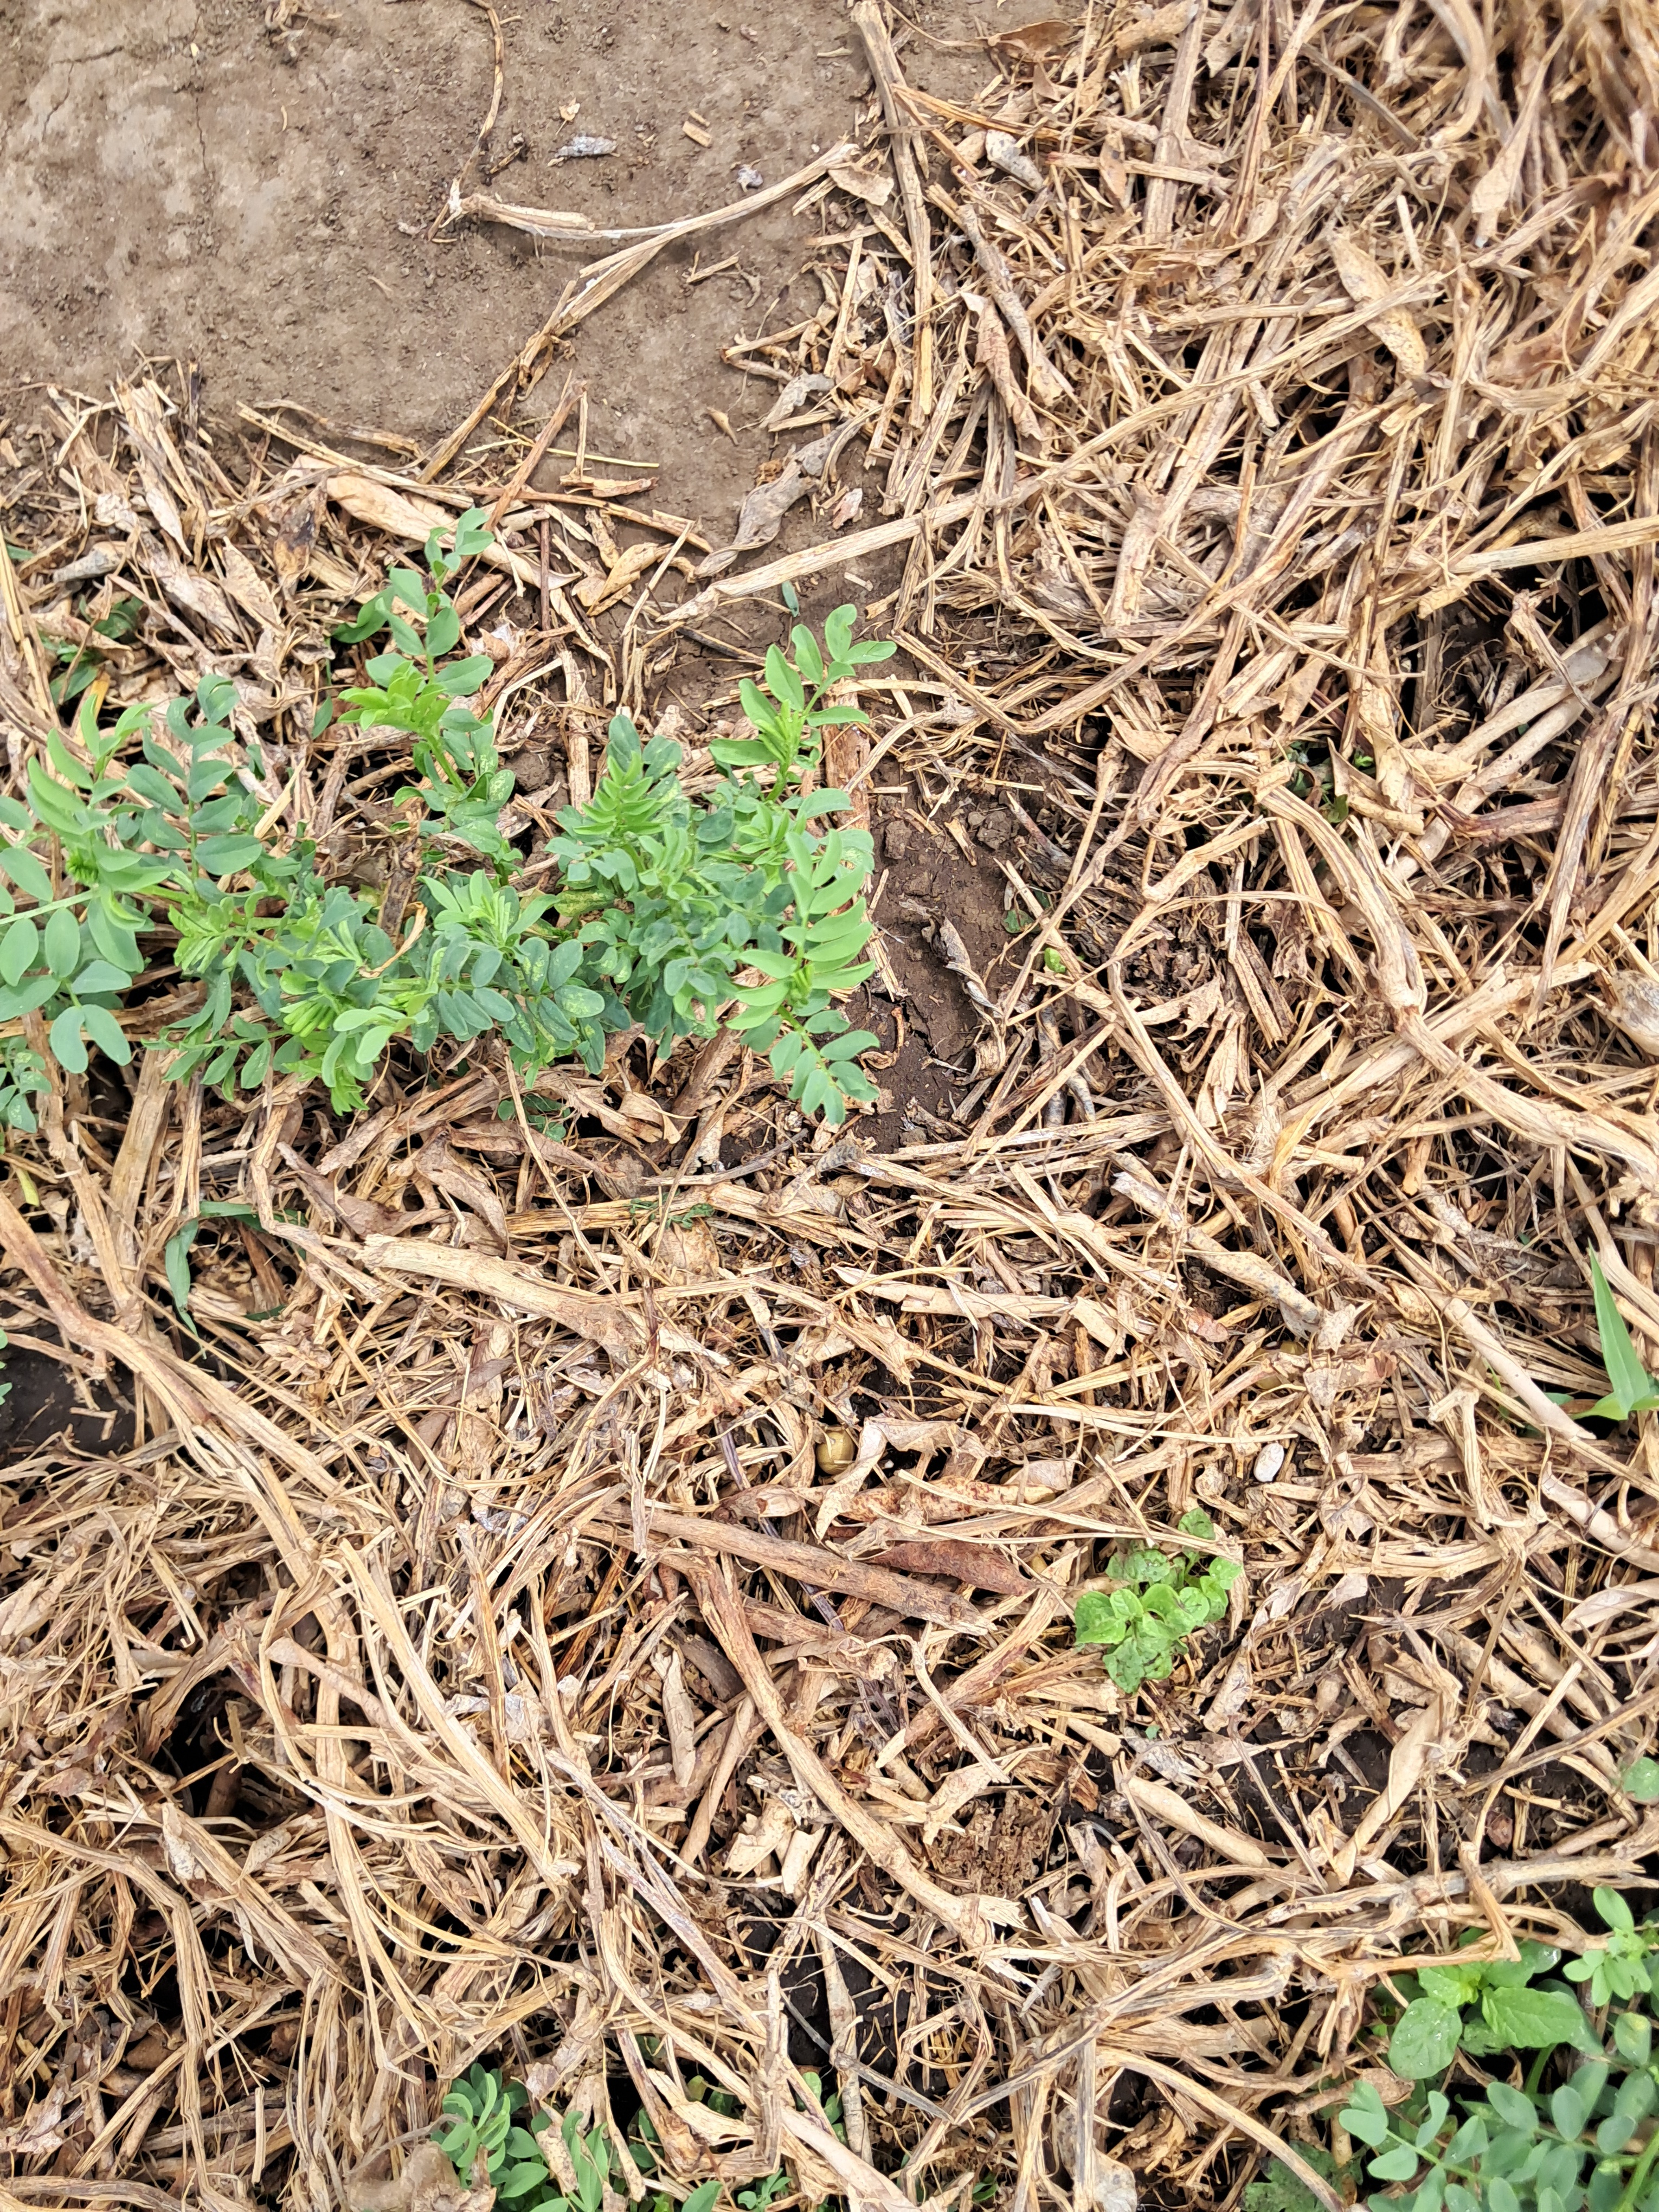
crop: lentil
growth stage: vegetative
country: Tanzania
